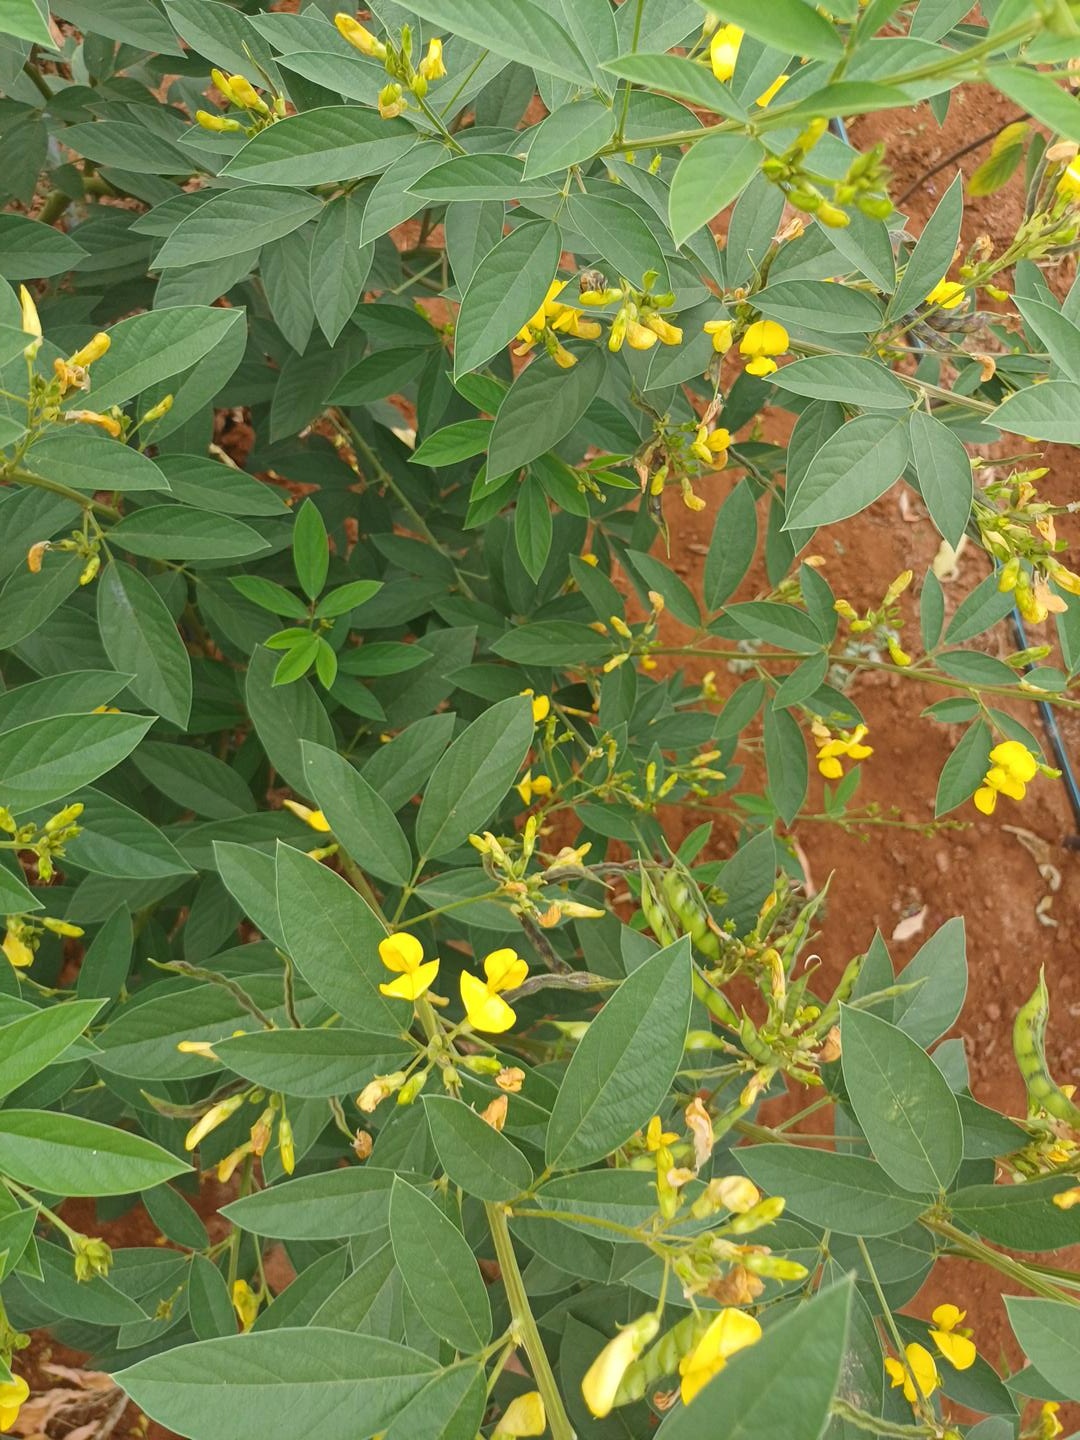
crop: pigeonpea
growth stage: flowering
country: Kenya
